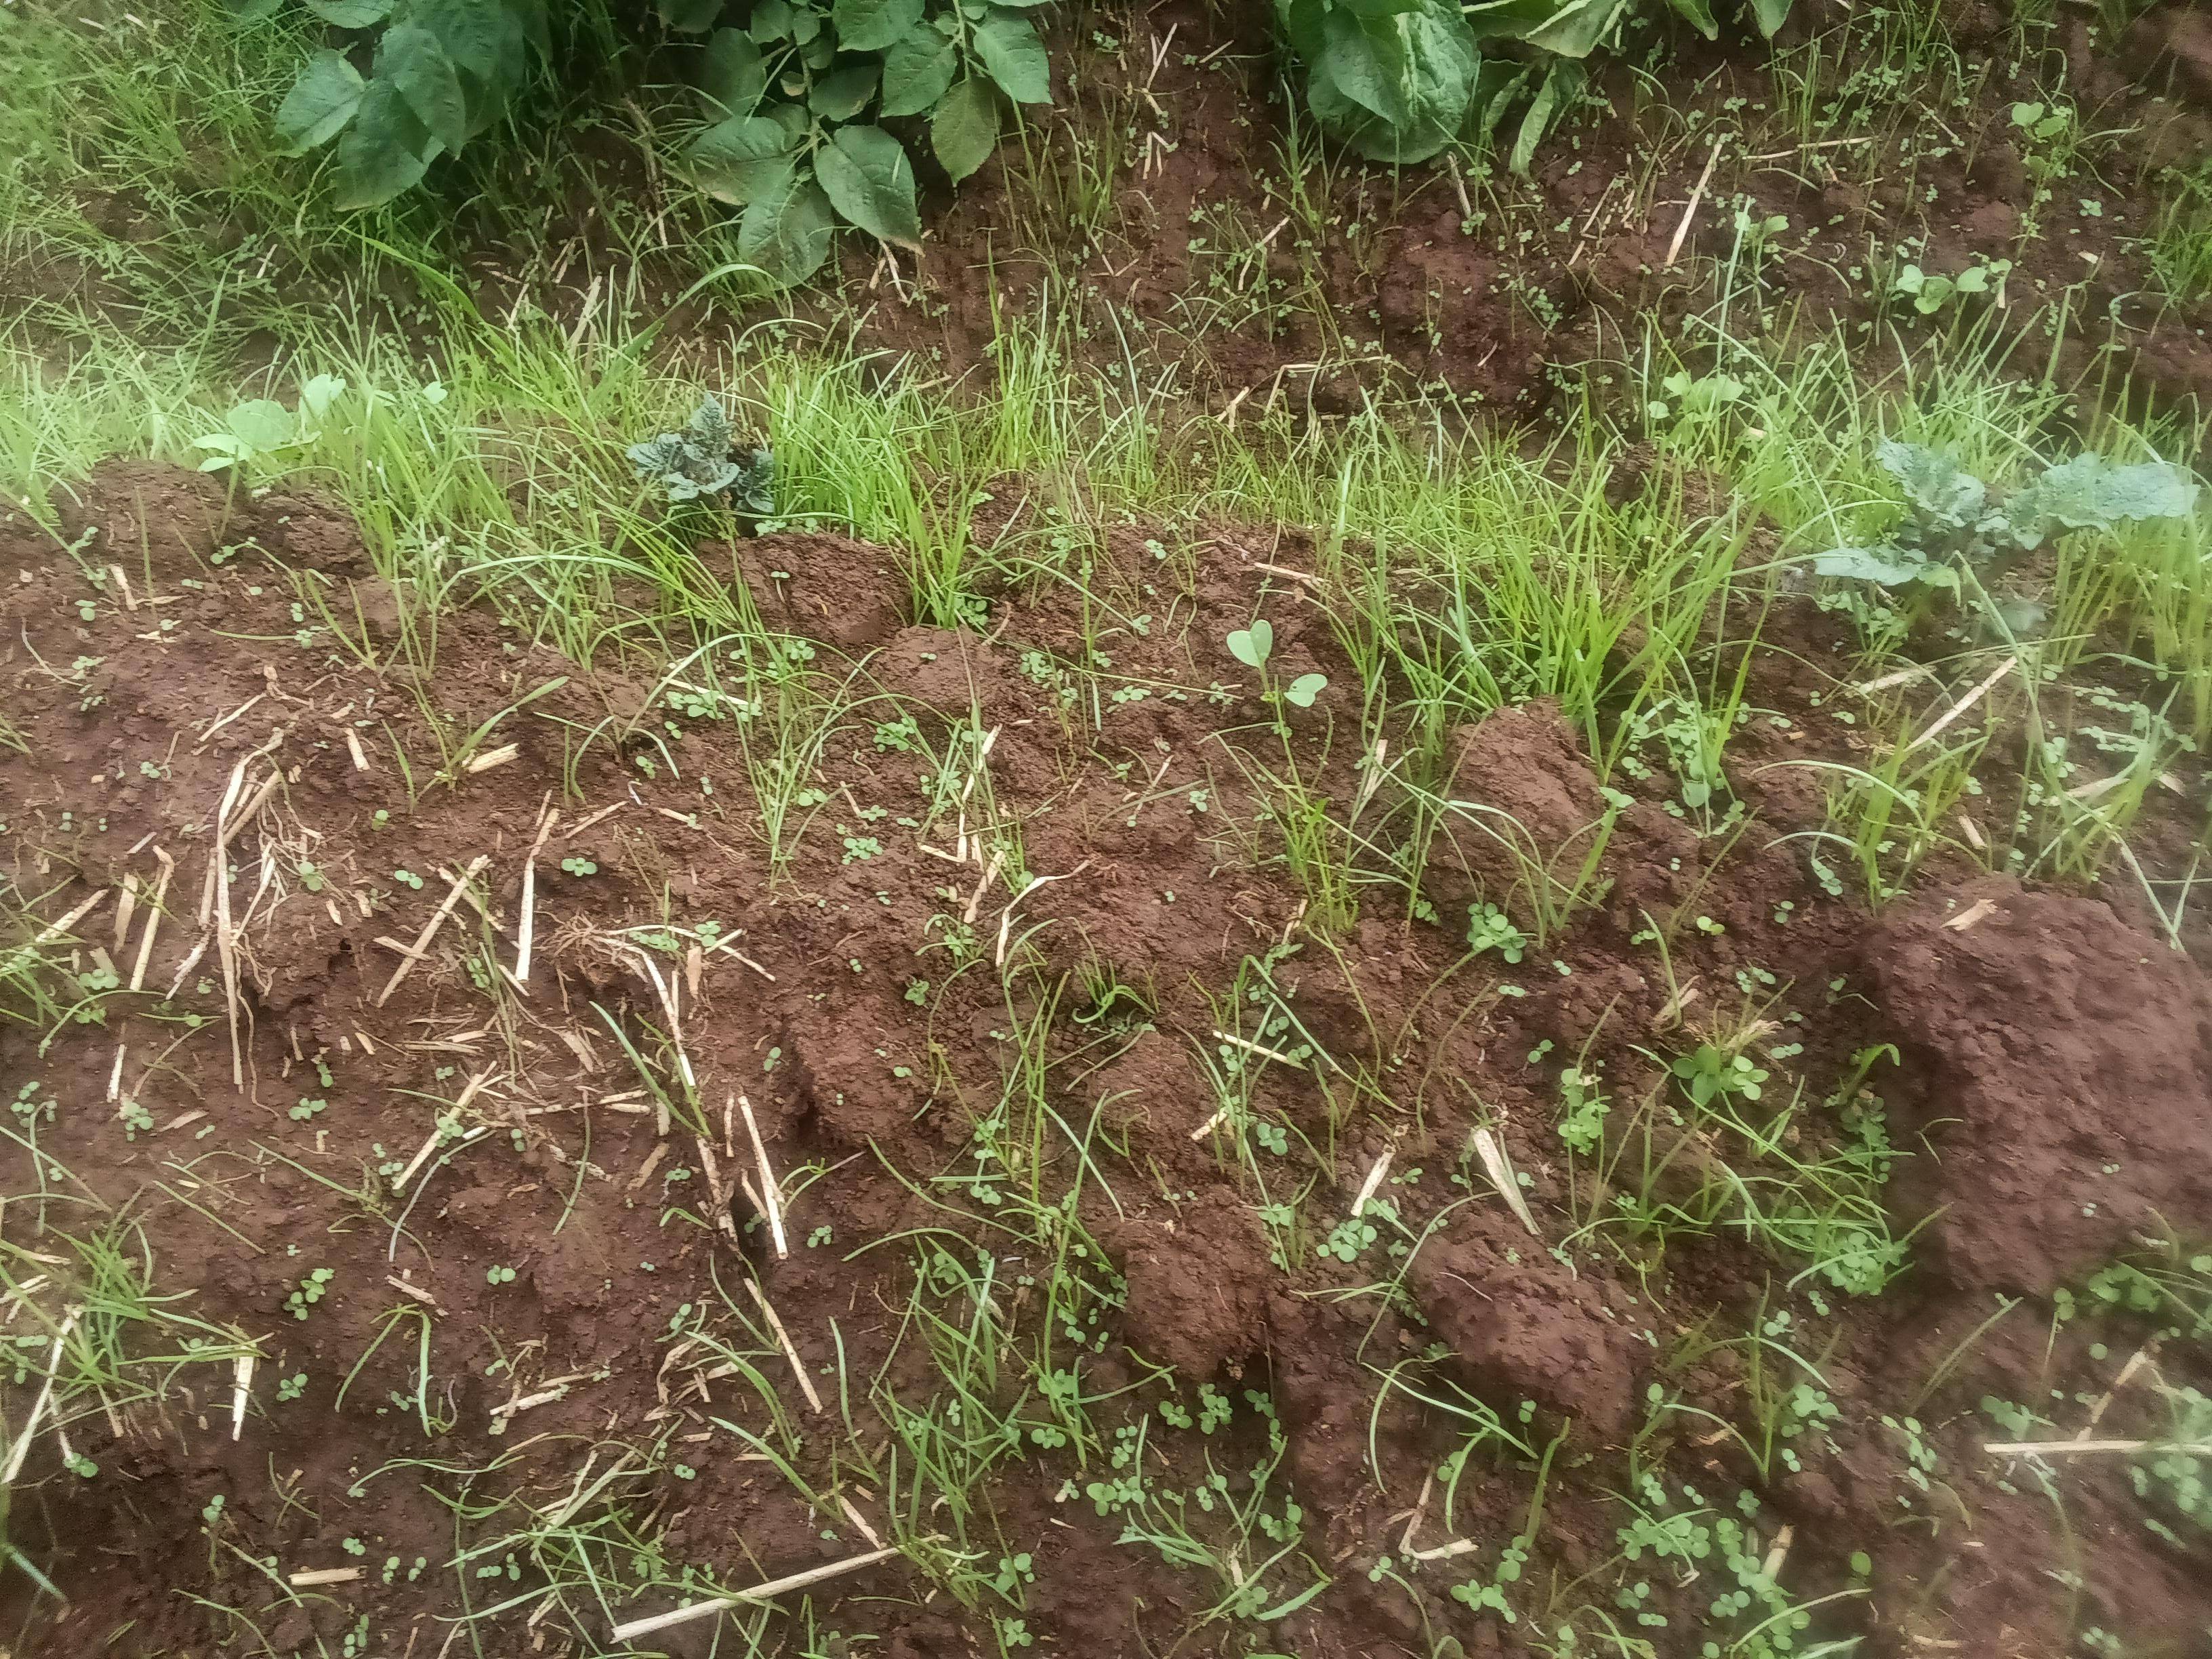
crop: potato
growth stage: emergence
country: Kenya
